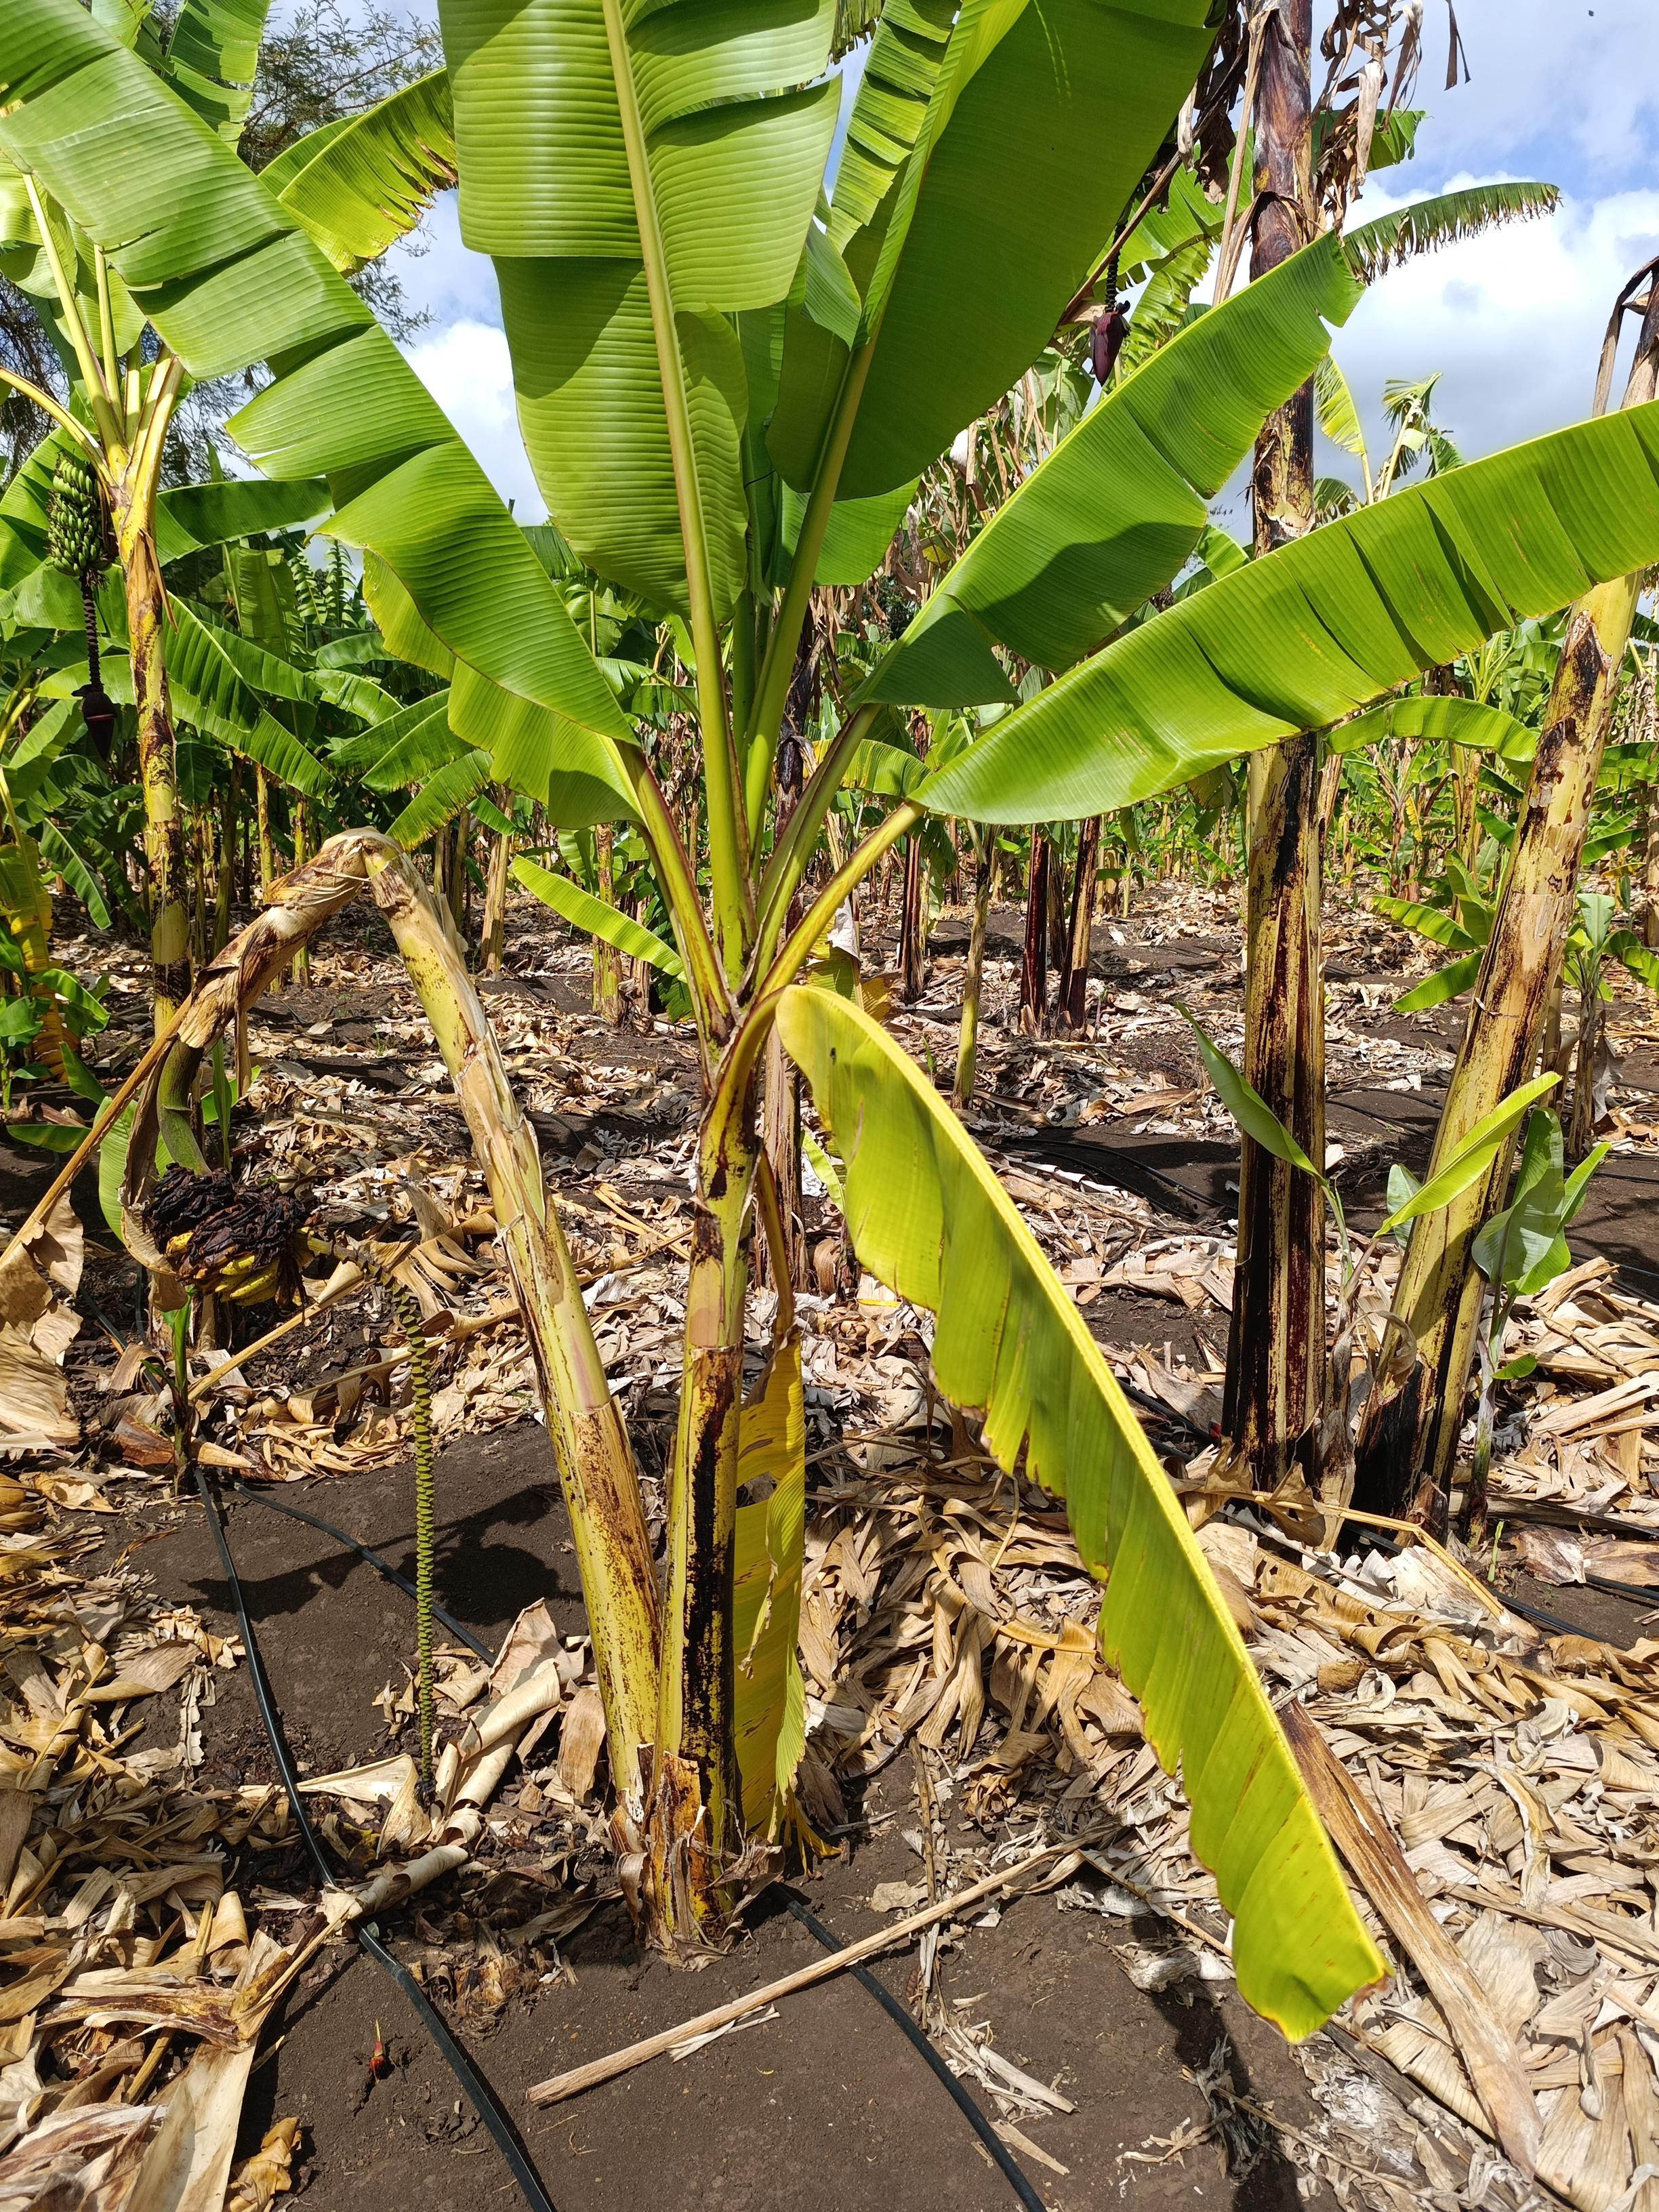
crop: banana
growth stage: vegetative
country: Tanzania
